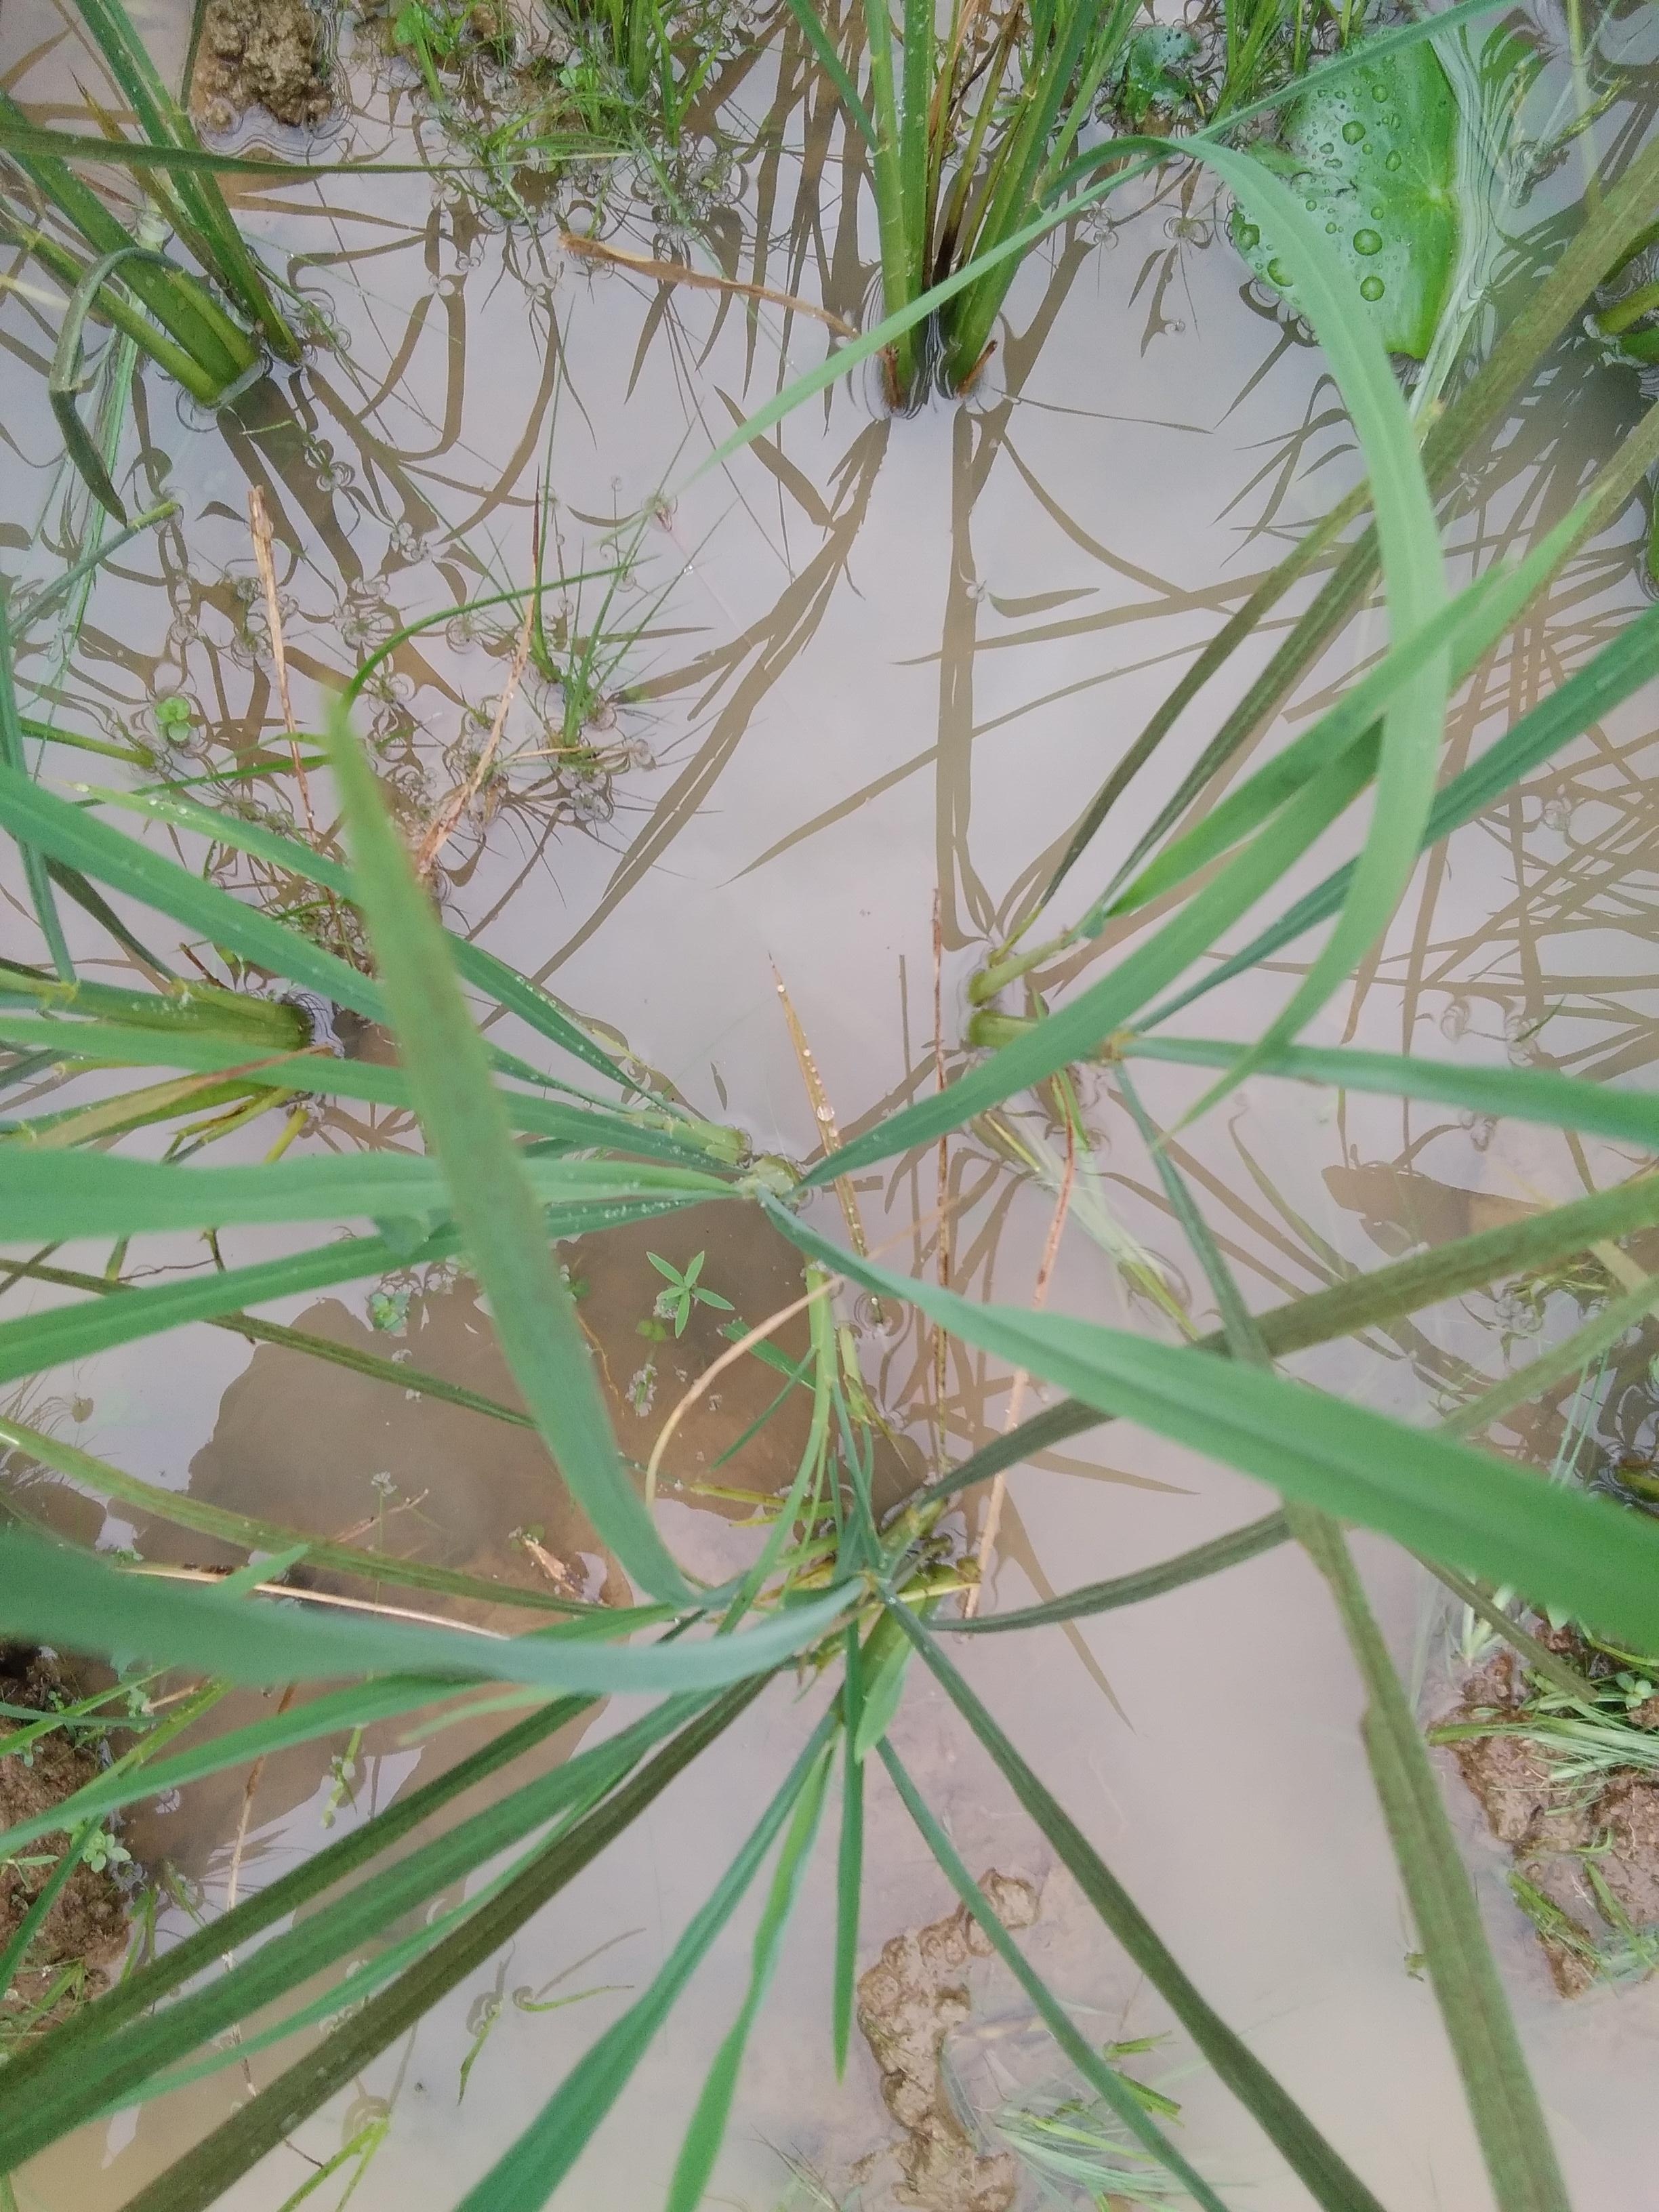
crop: rice
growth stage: vegetative
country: Nigeria
